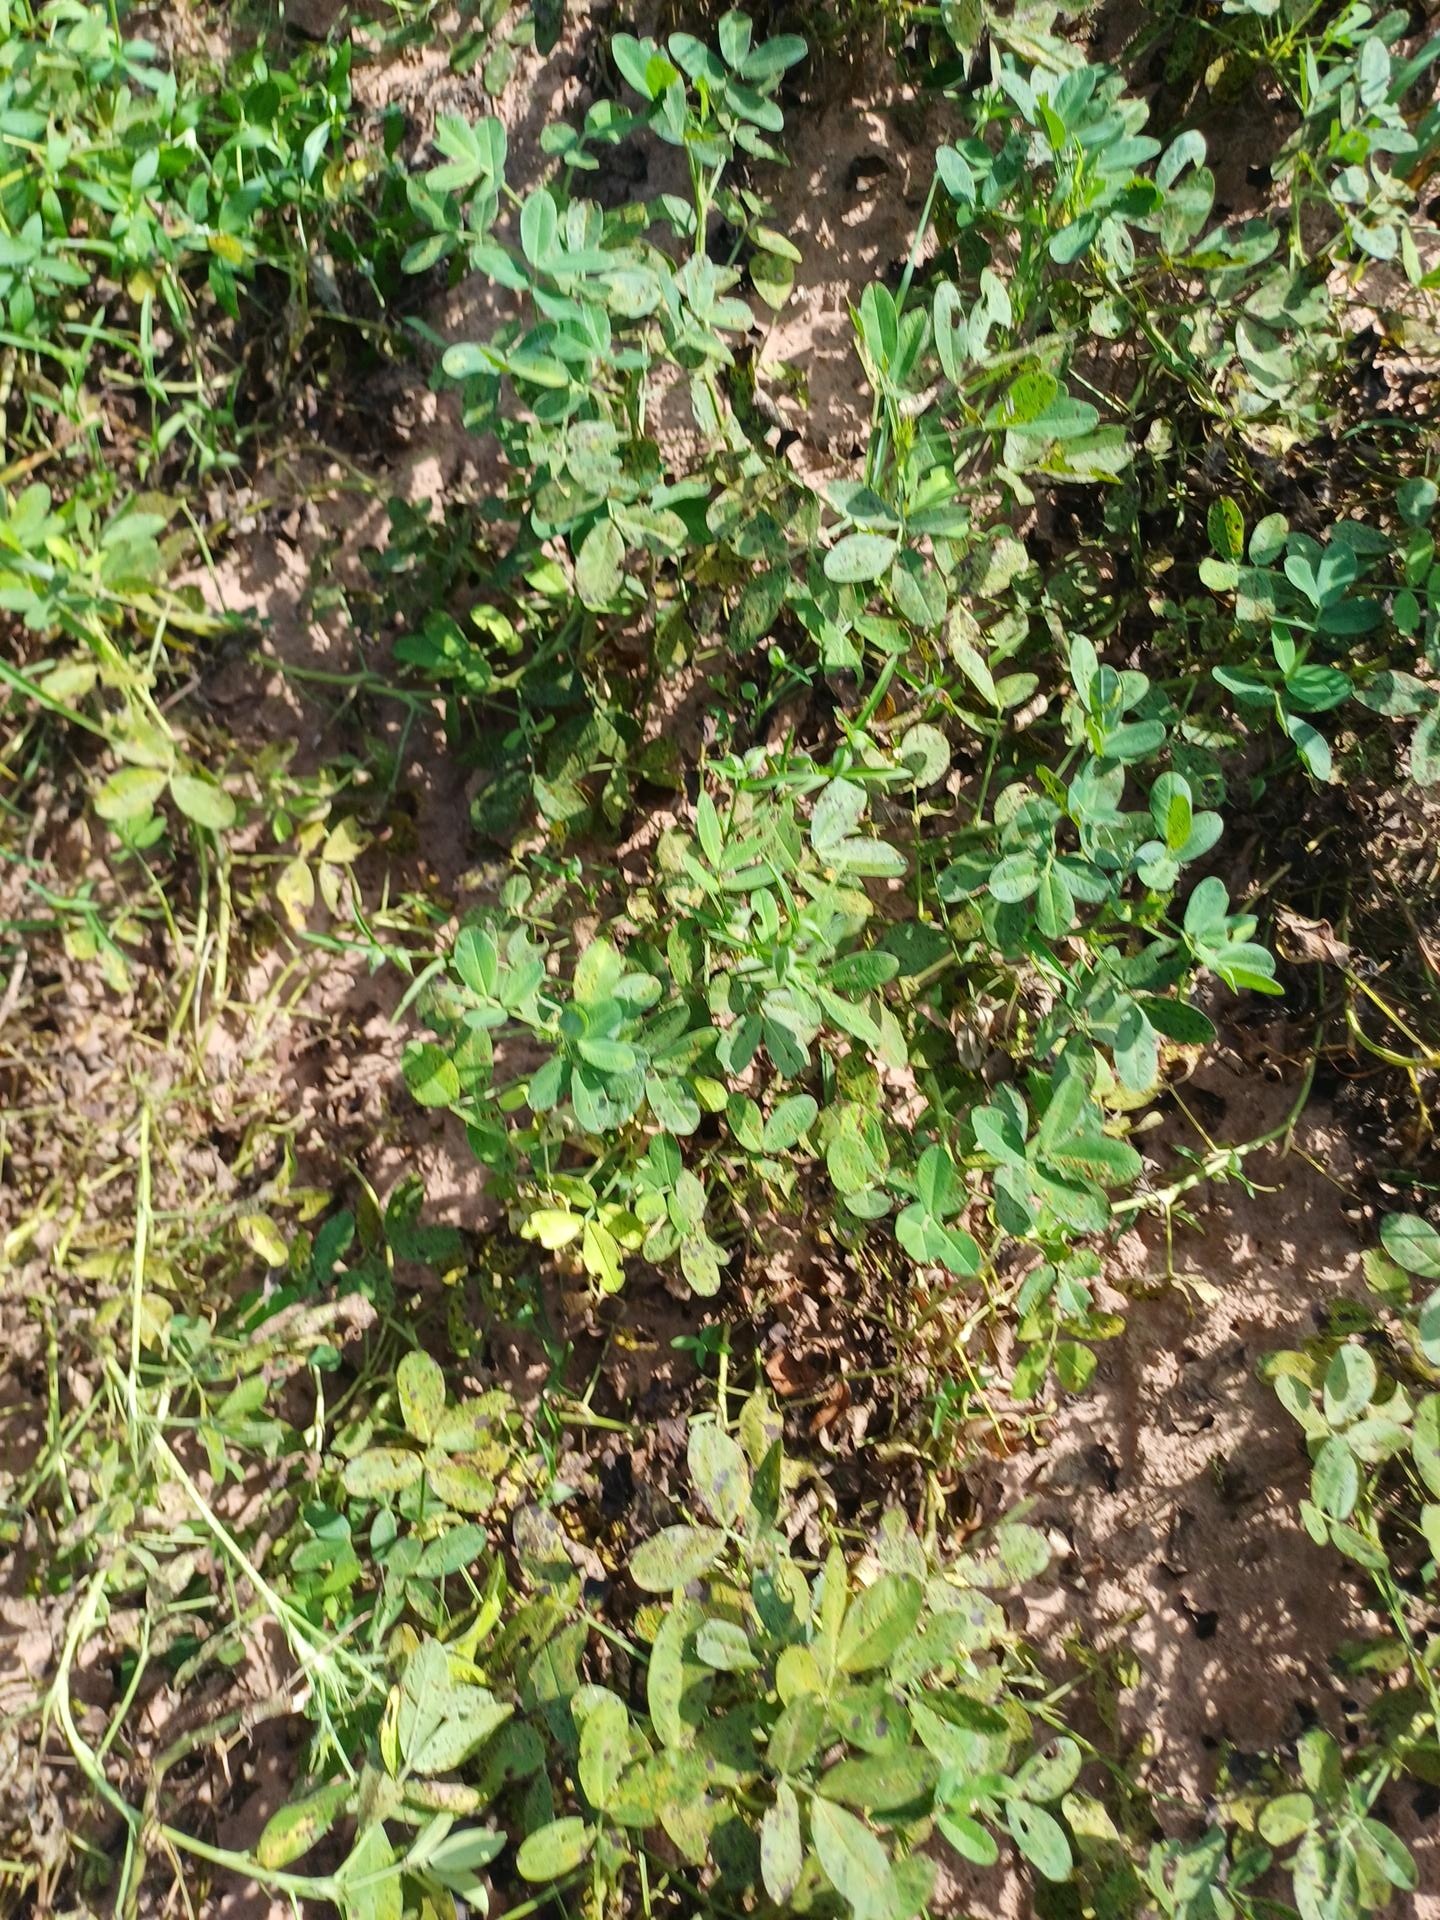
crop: groundnut
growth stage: flowering
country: Senegal
